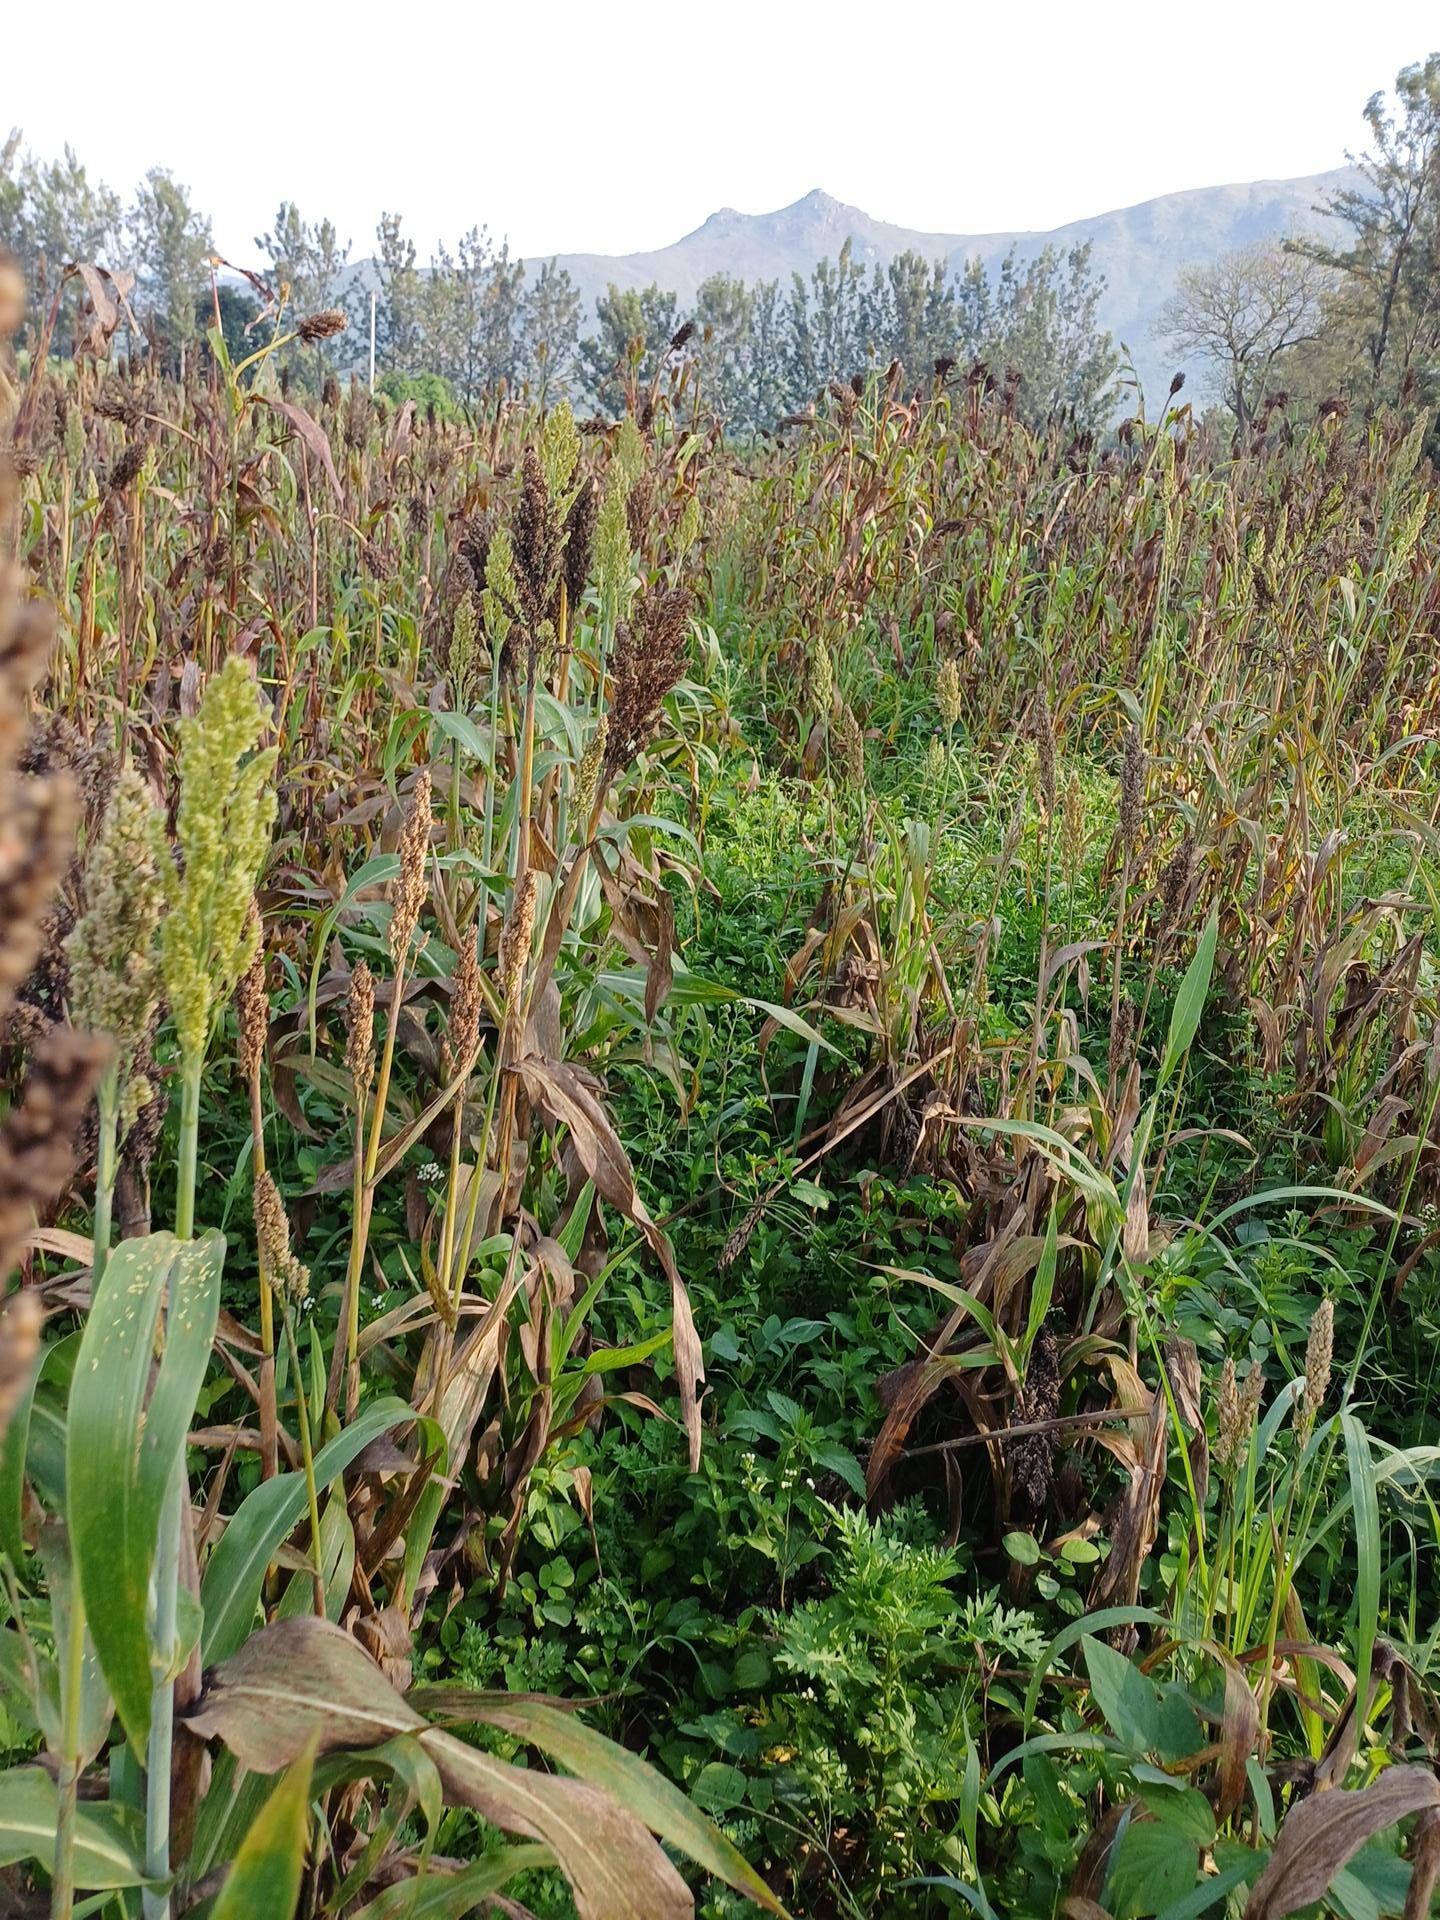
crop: sorghum
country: Kenya
